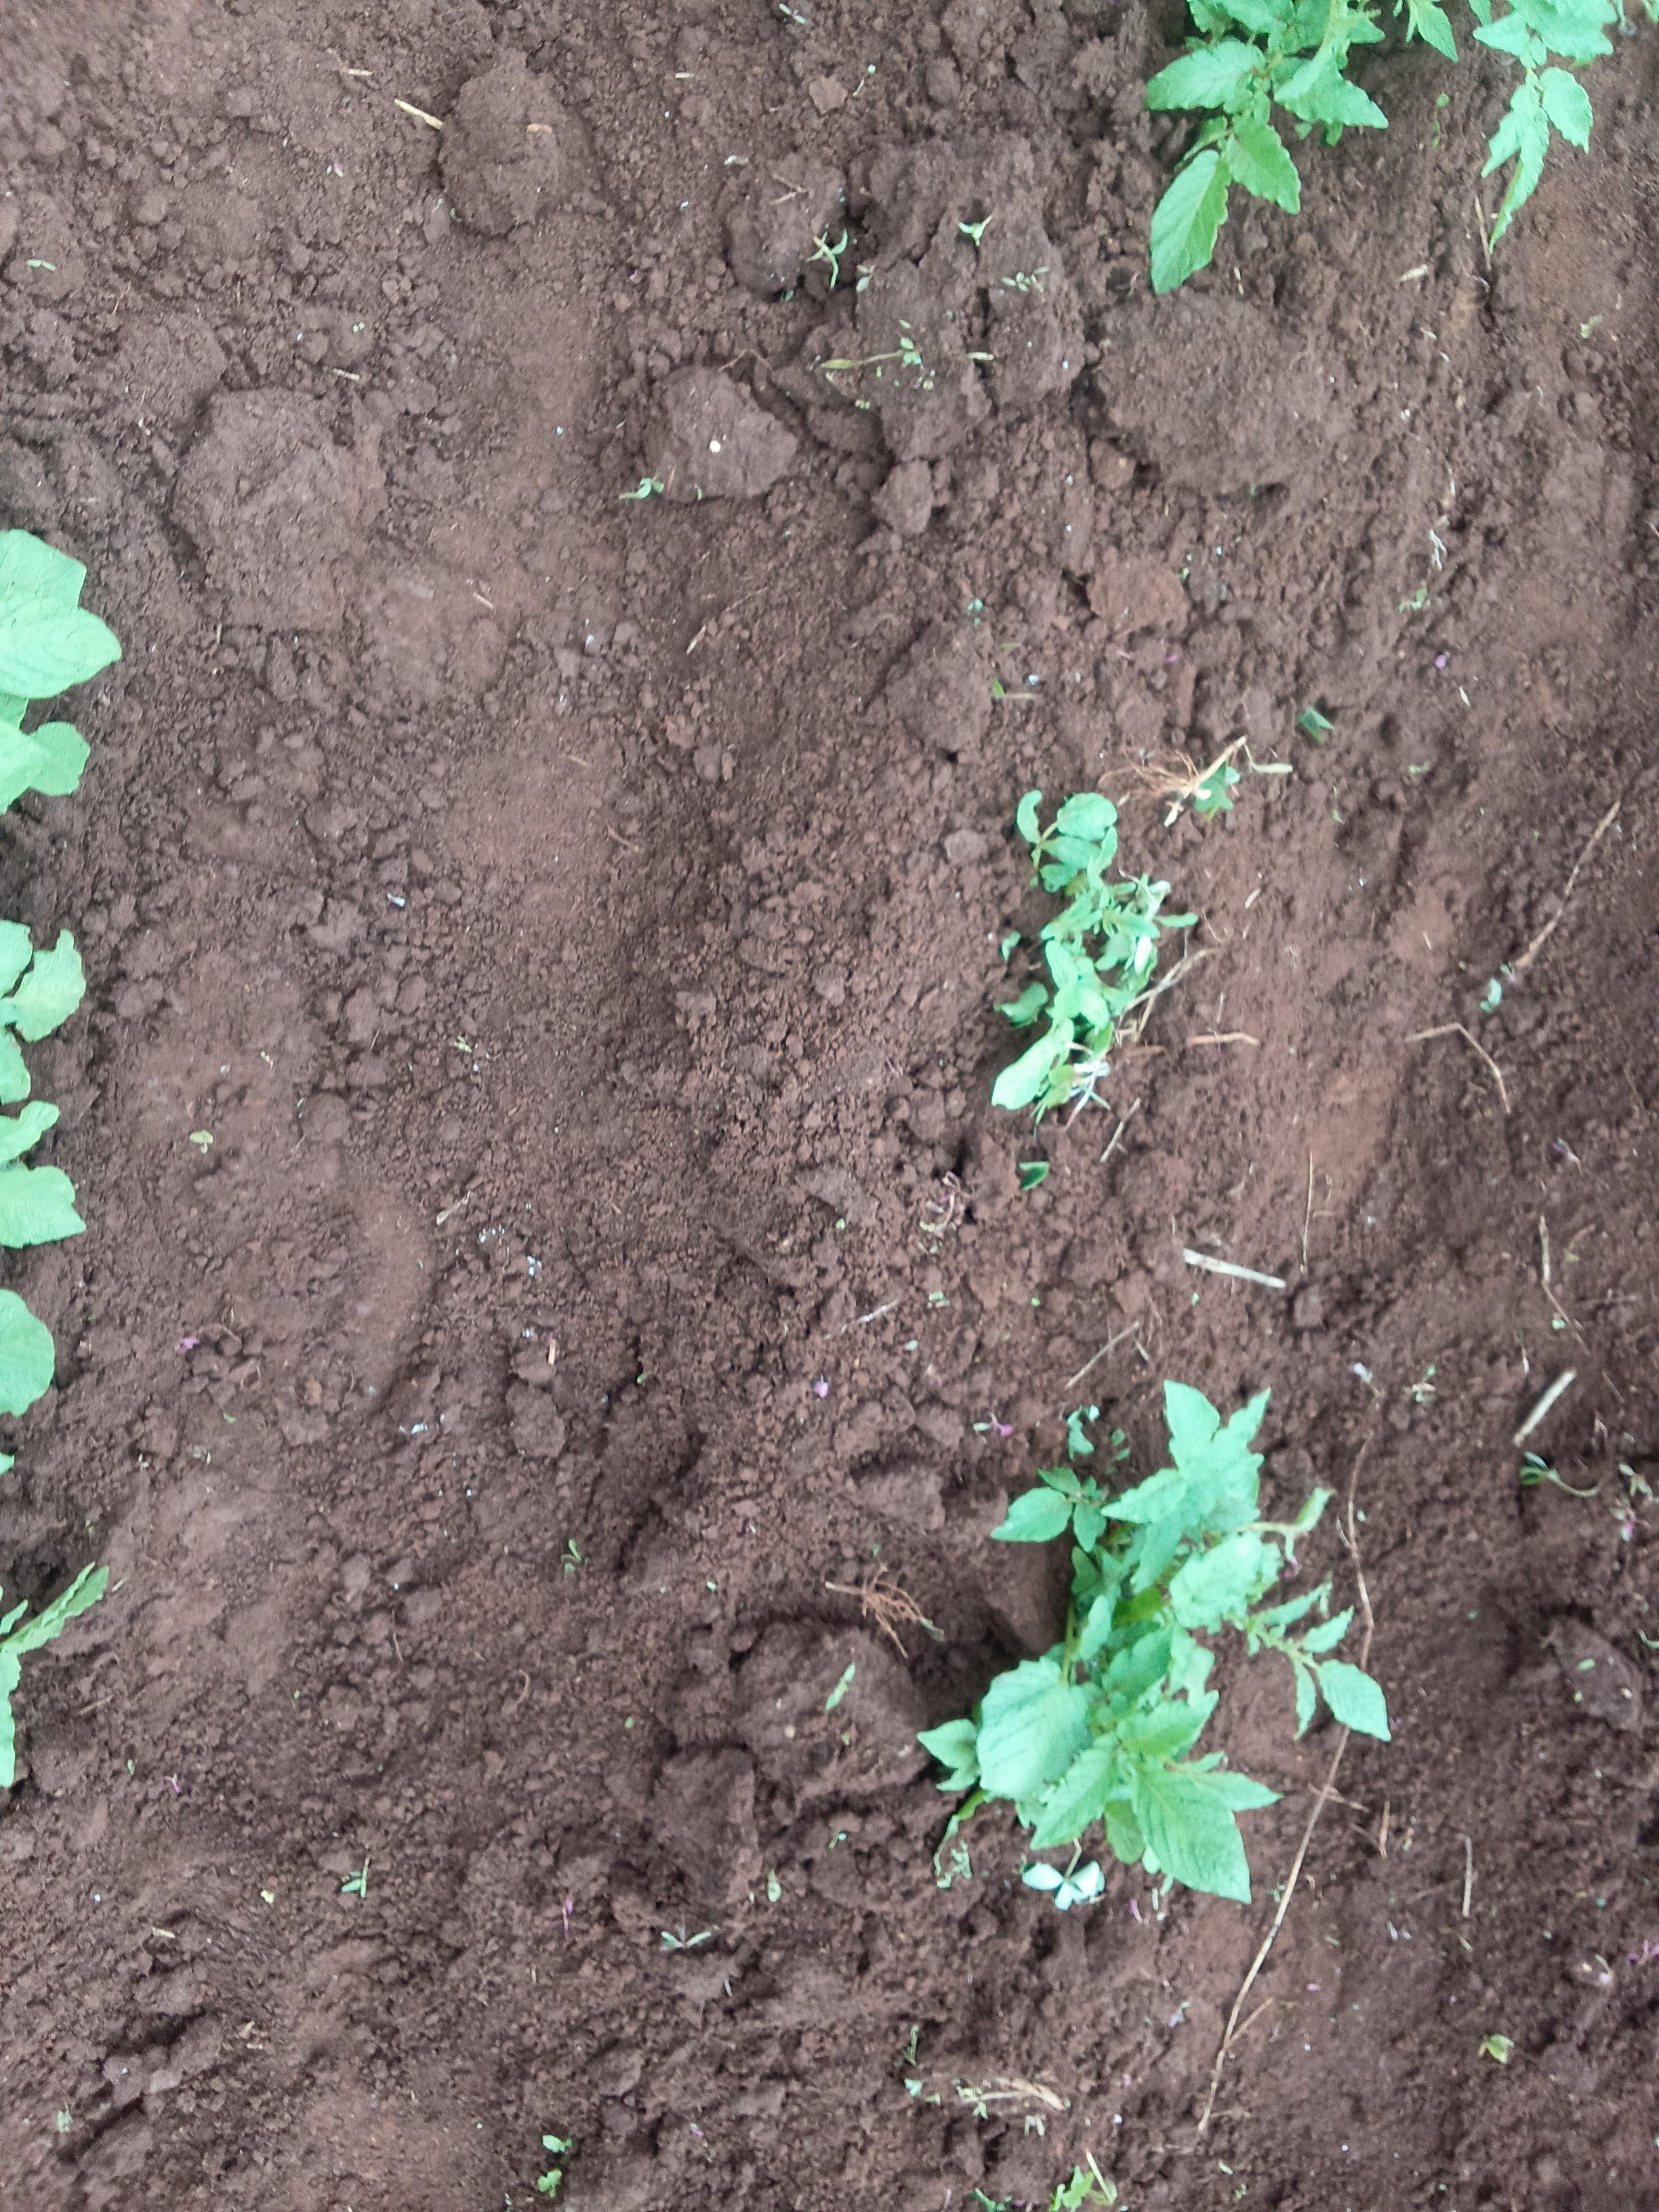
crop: potato
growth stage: sprouting emergence
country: Kenya
